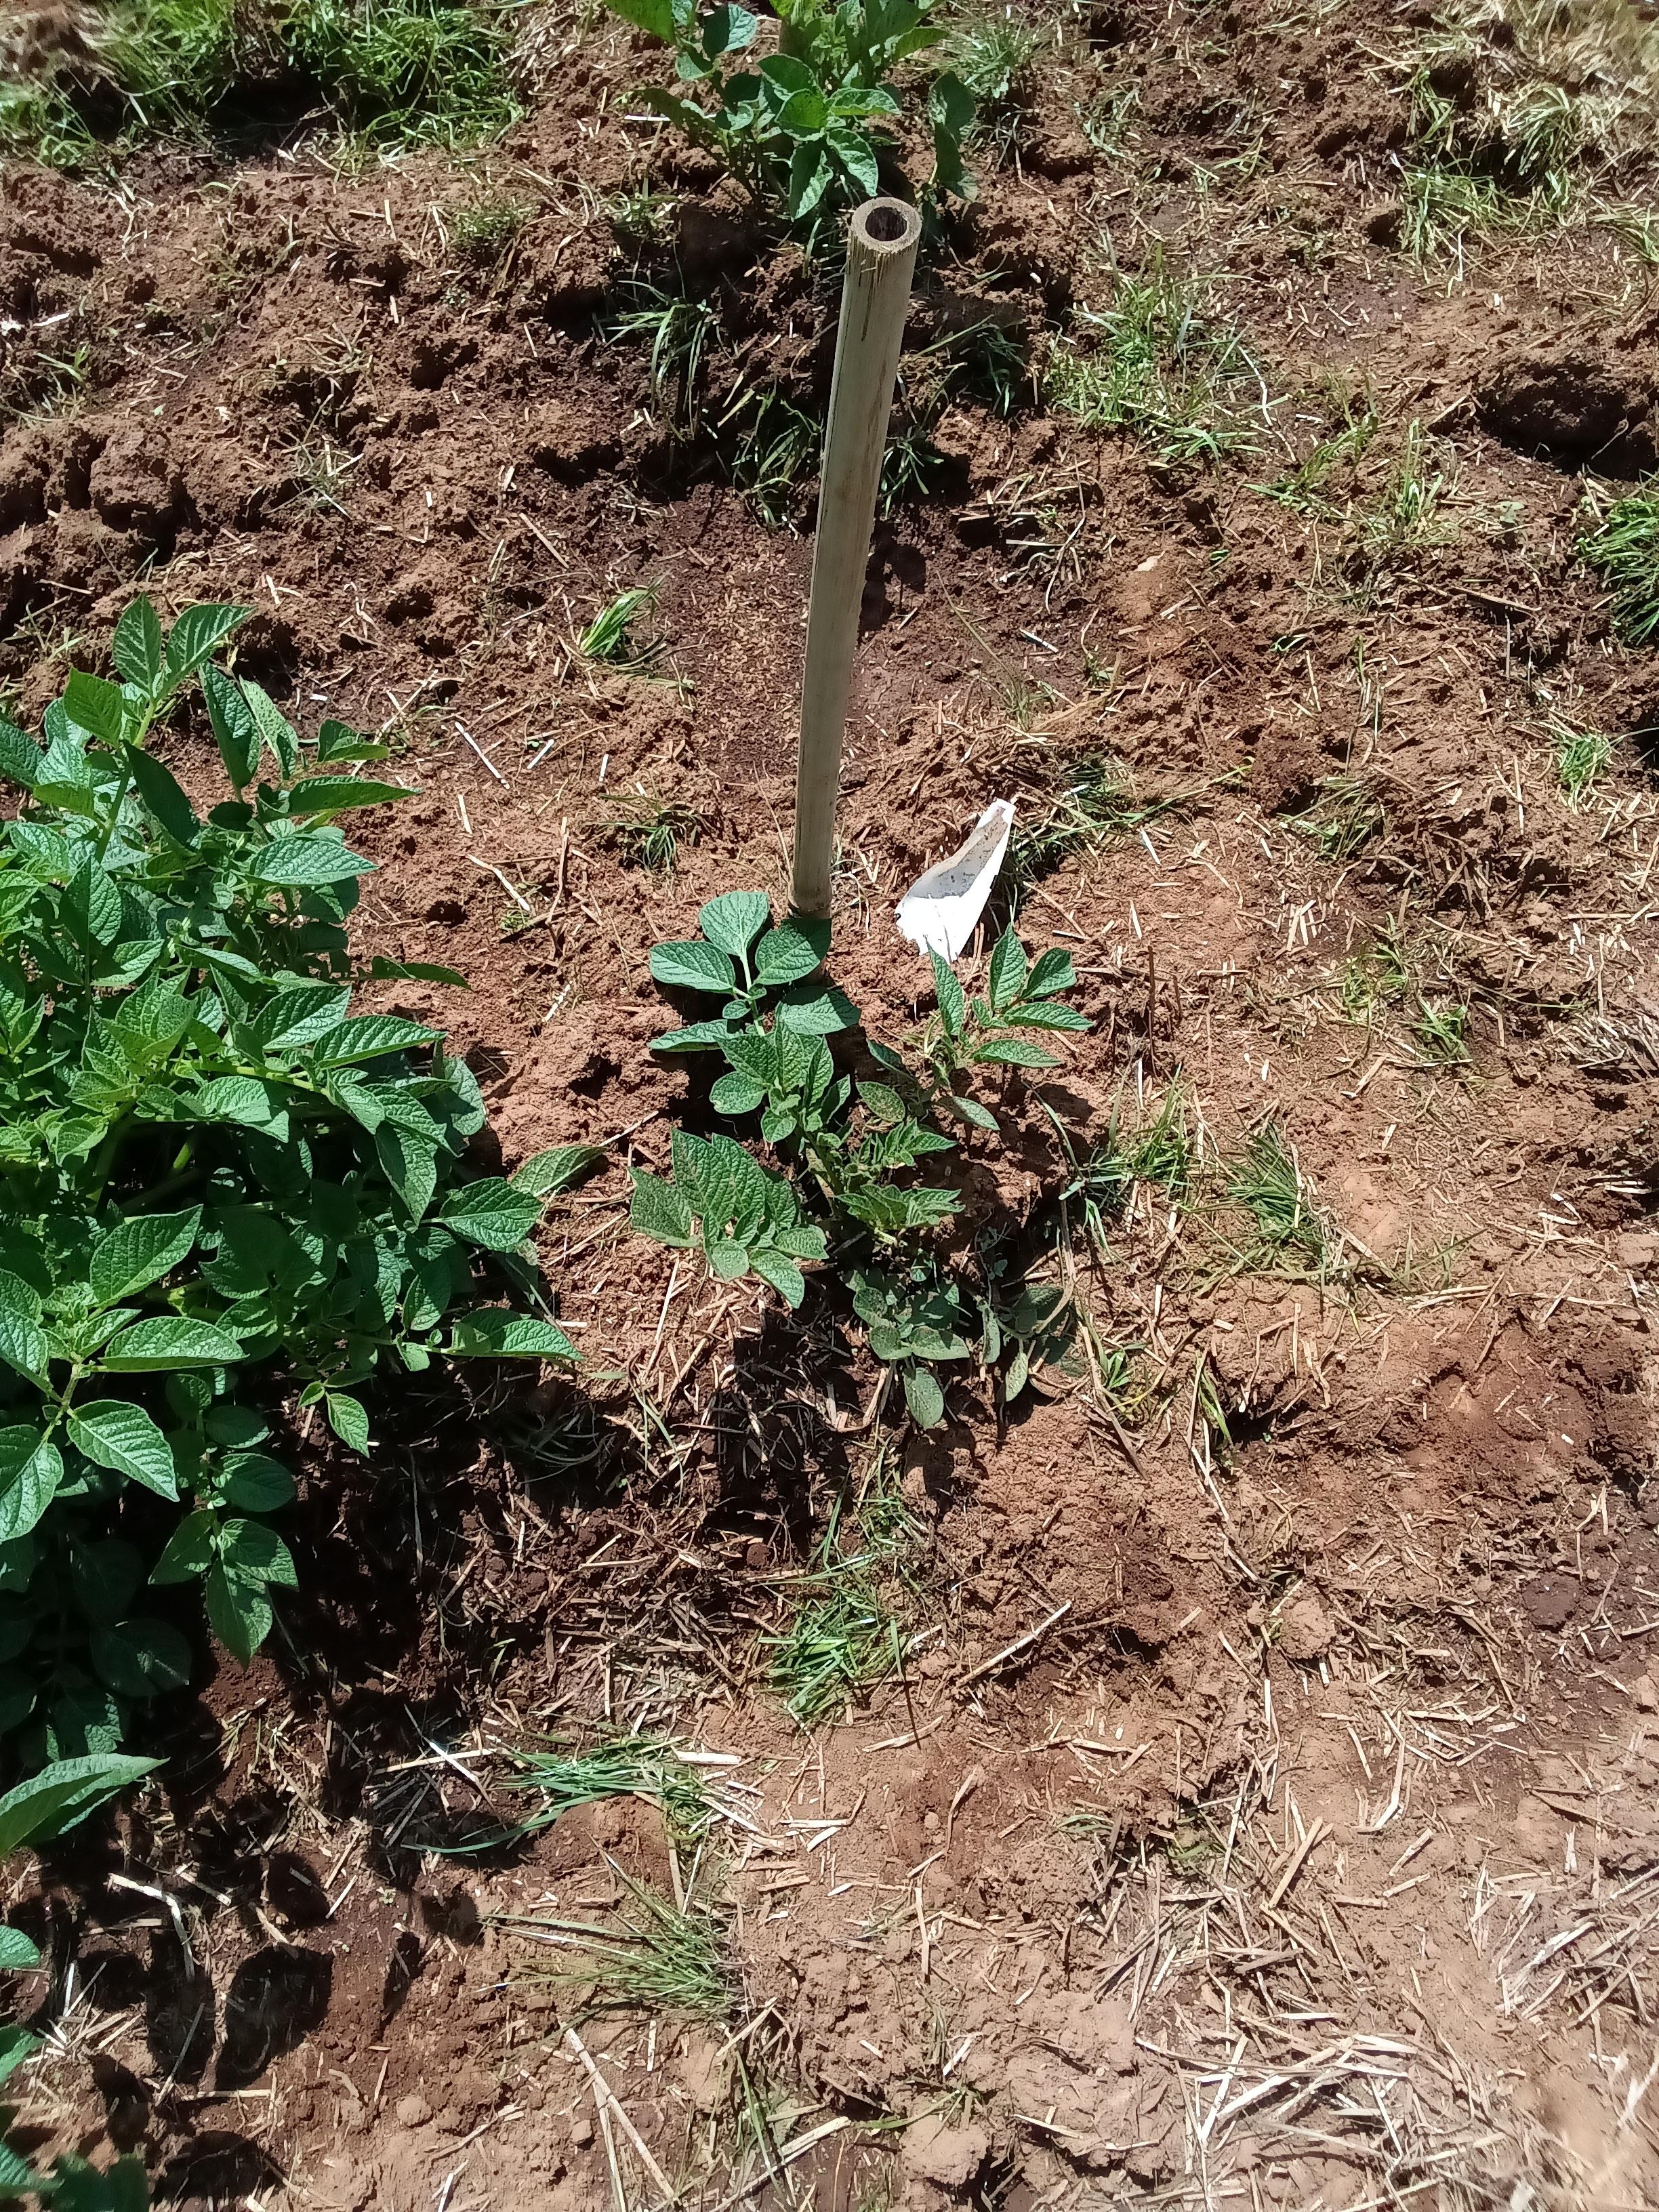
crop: potato
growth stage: vegetative
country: Kenya
